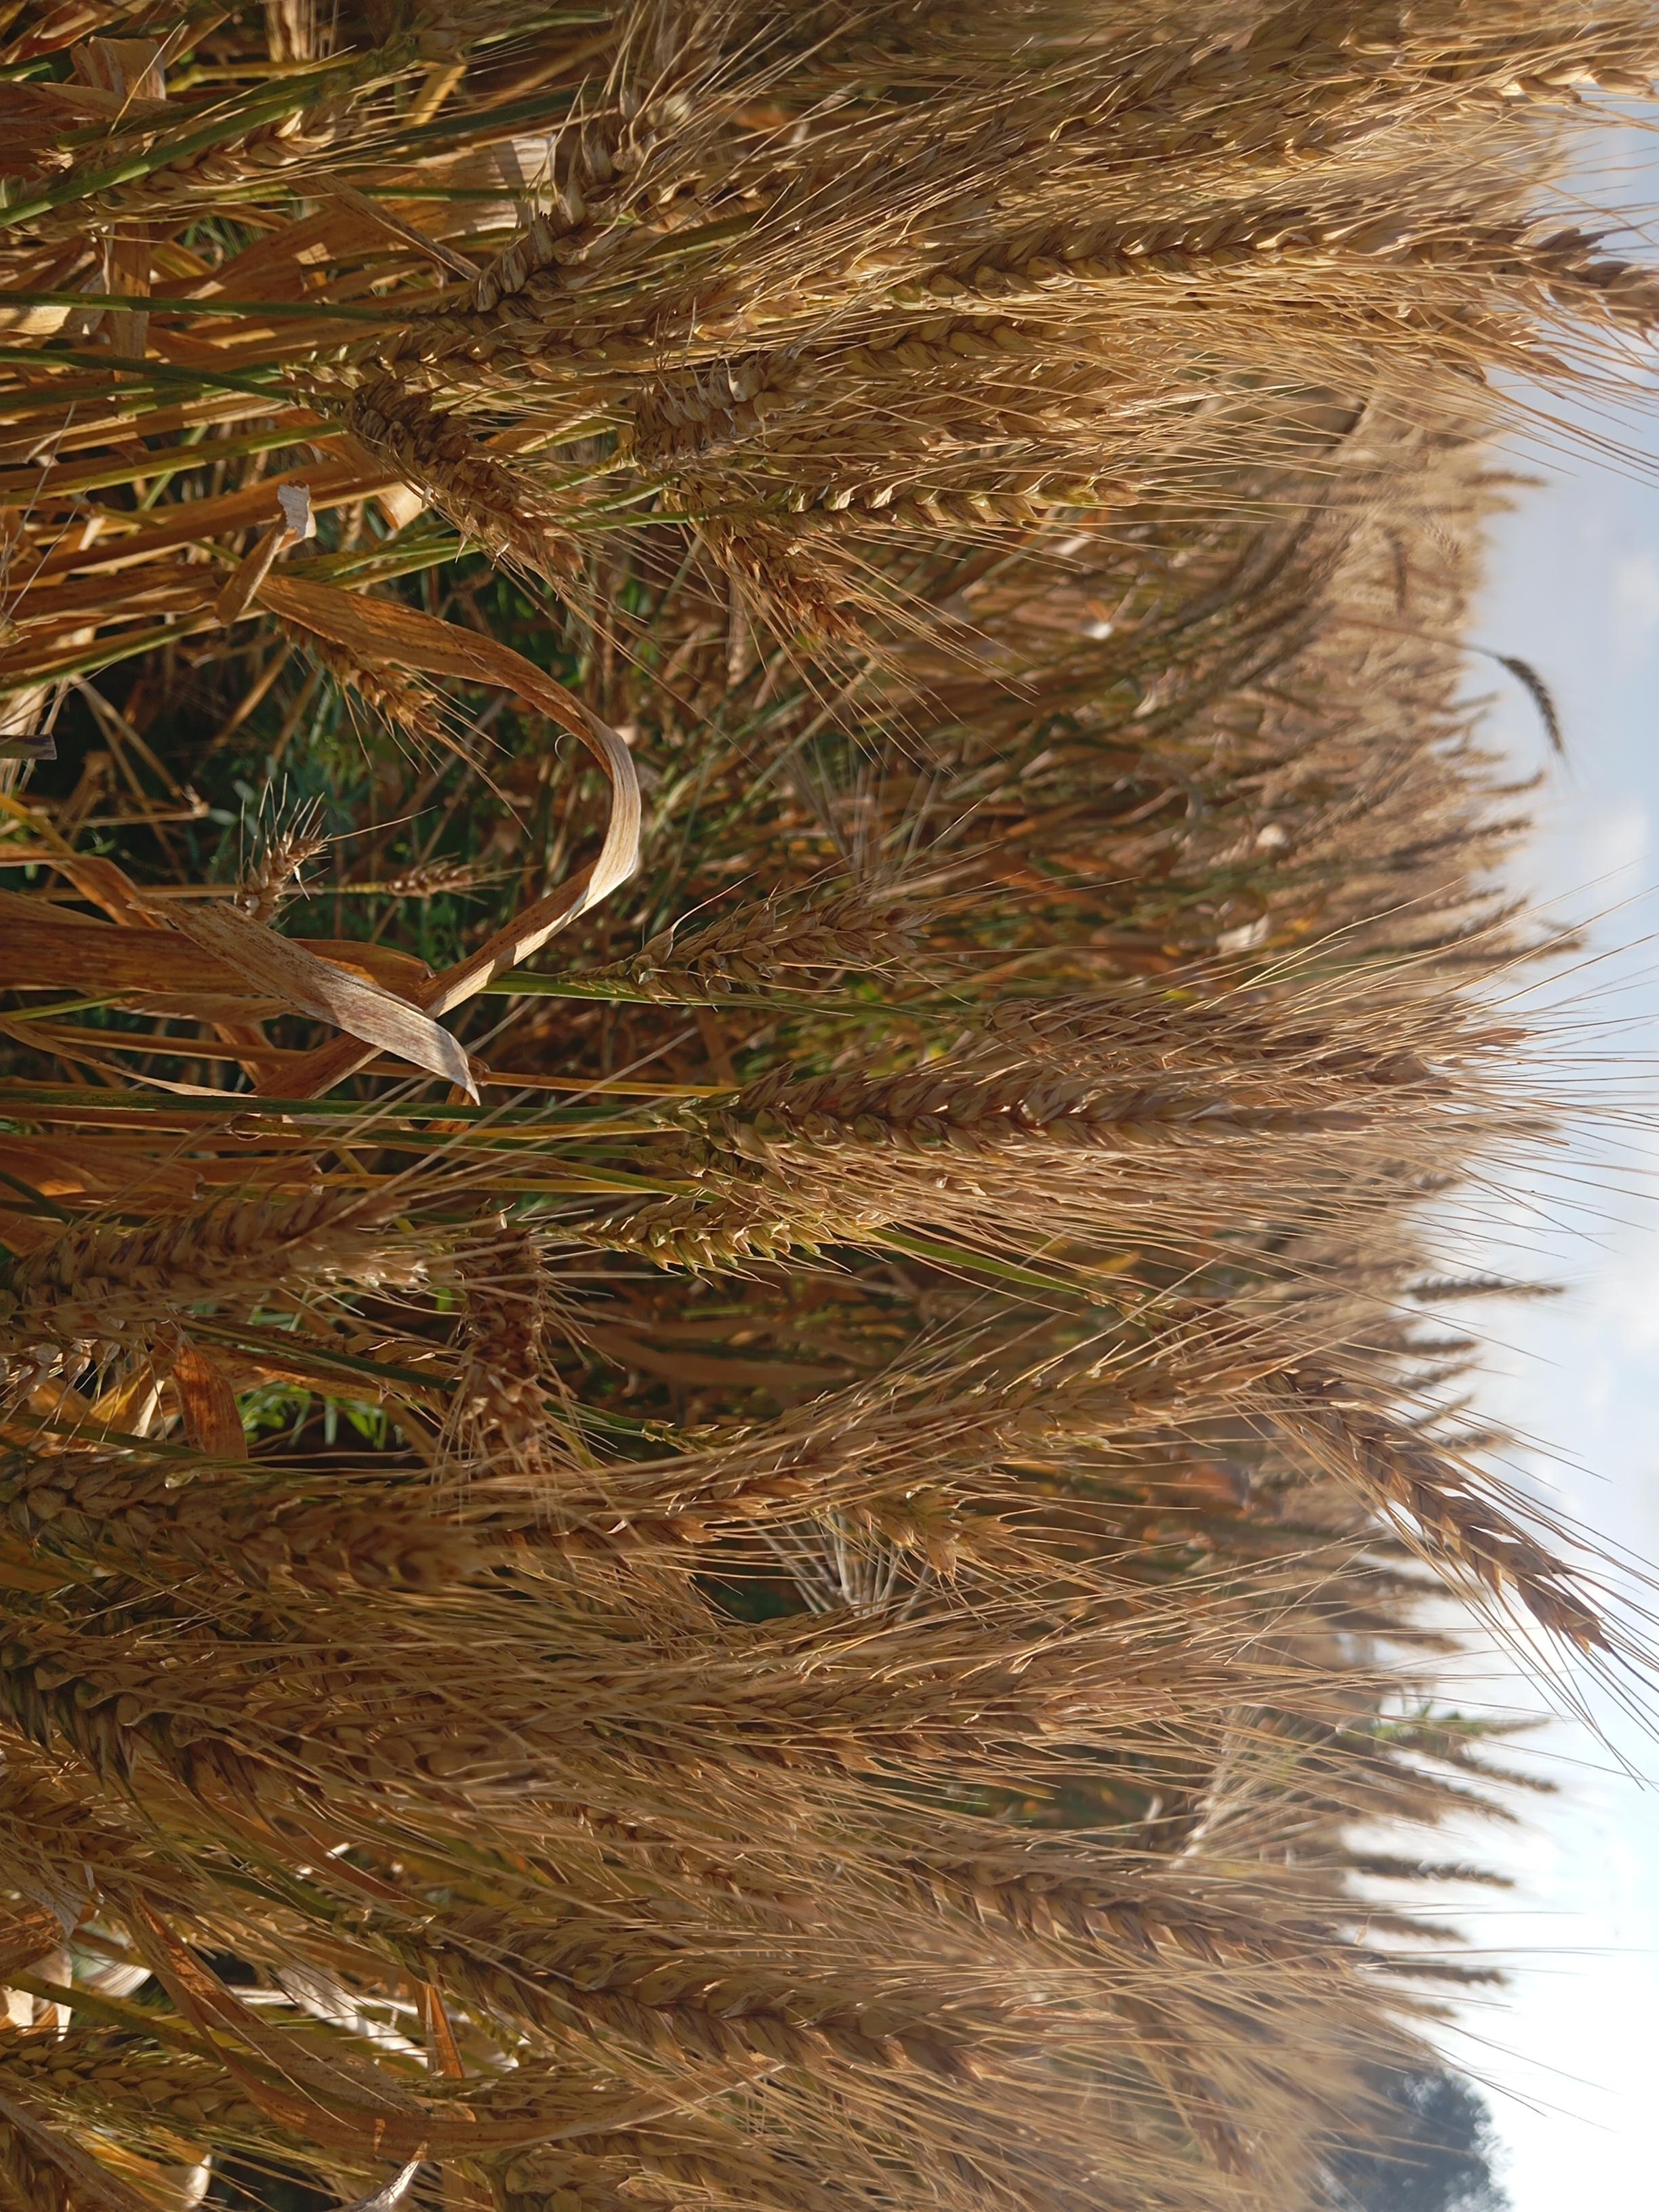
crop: wheat
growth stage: maturity
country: Kenya
